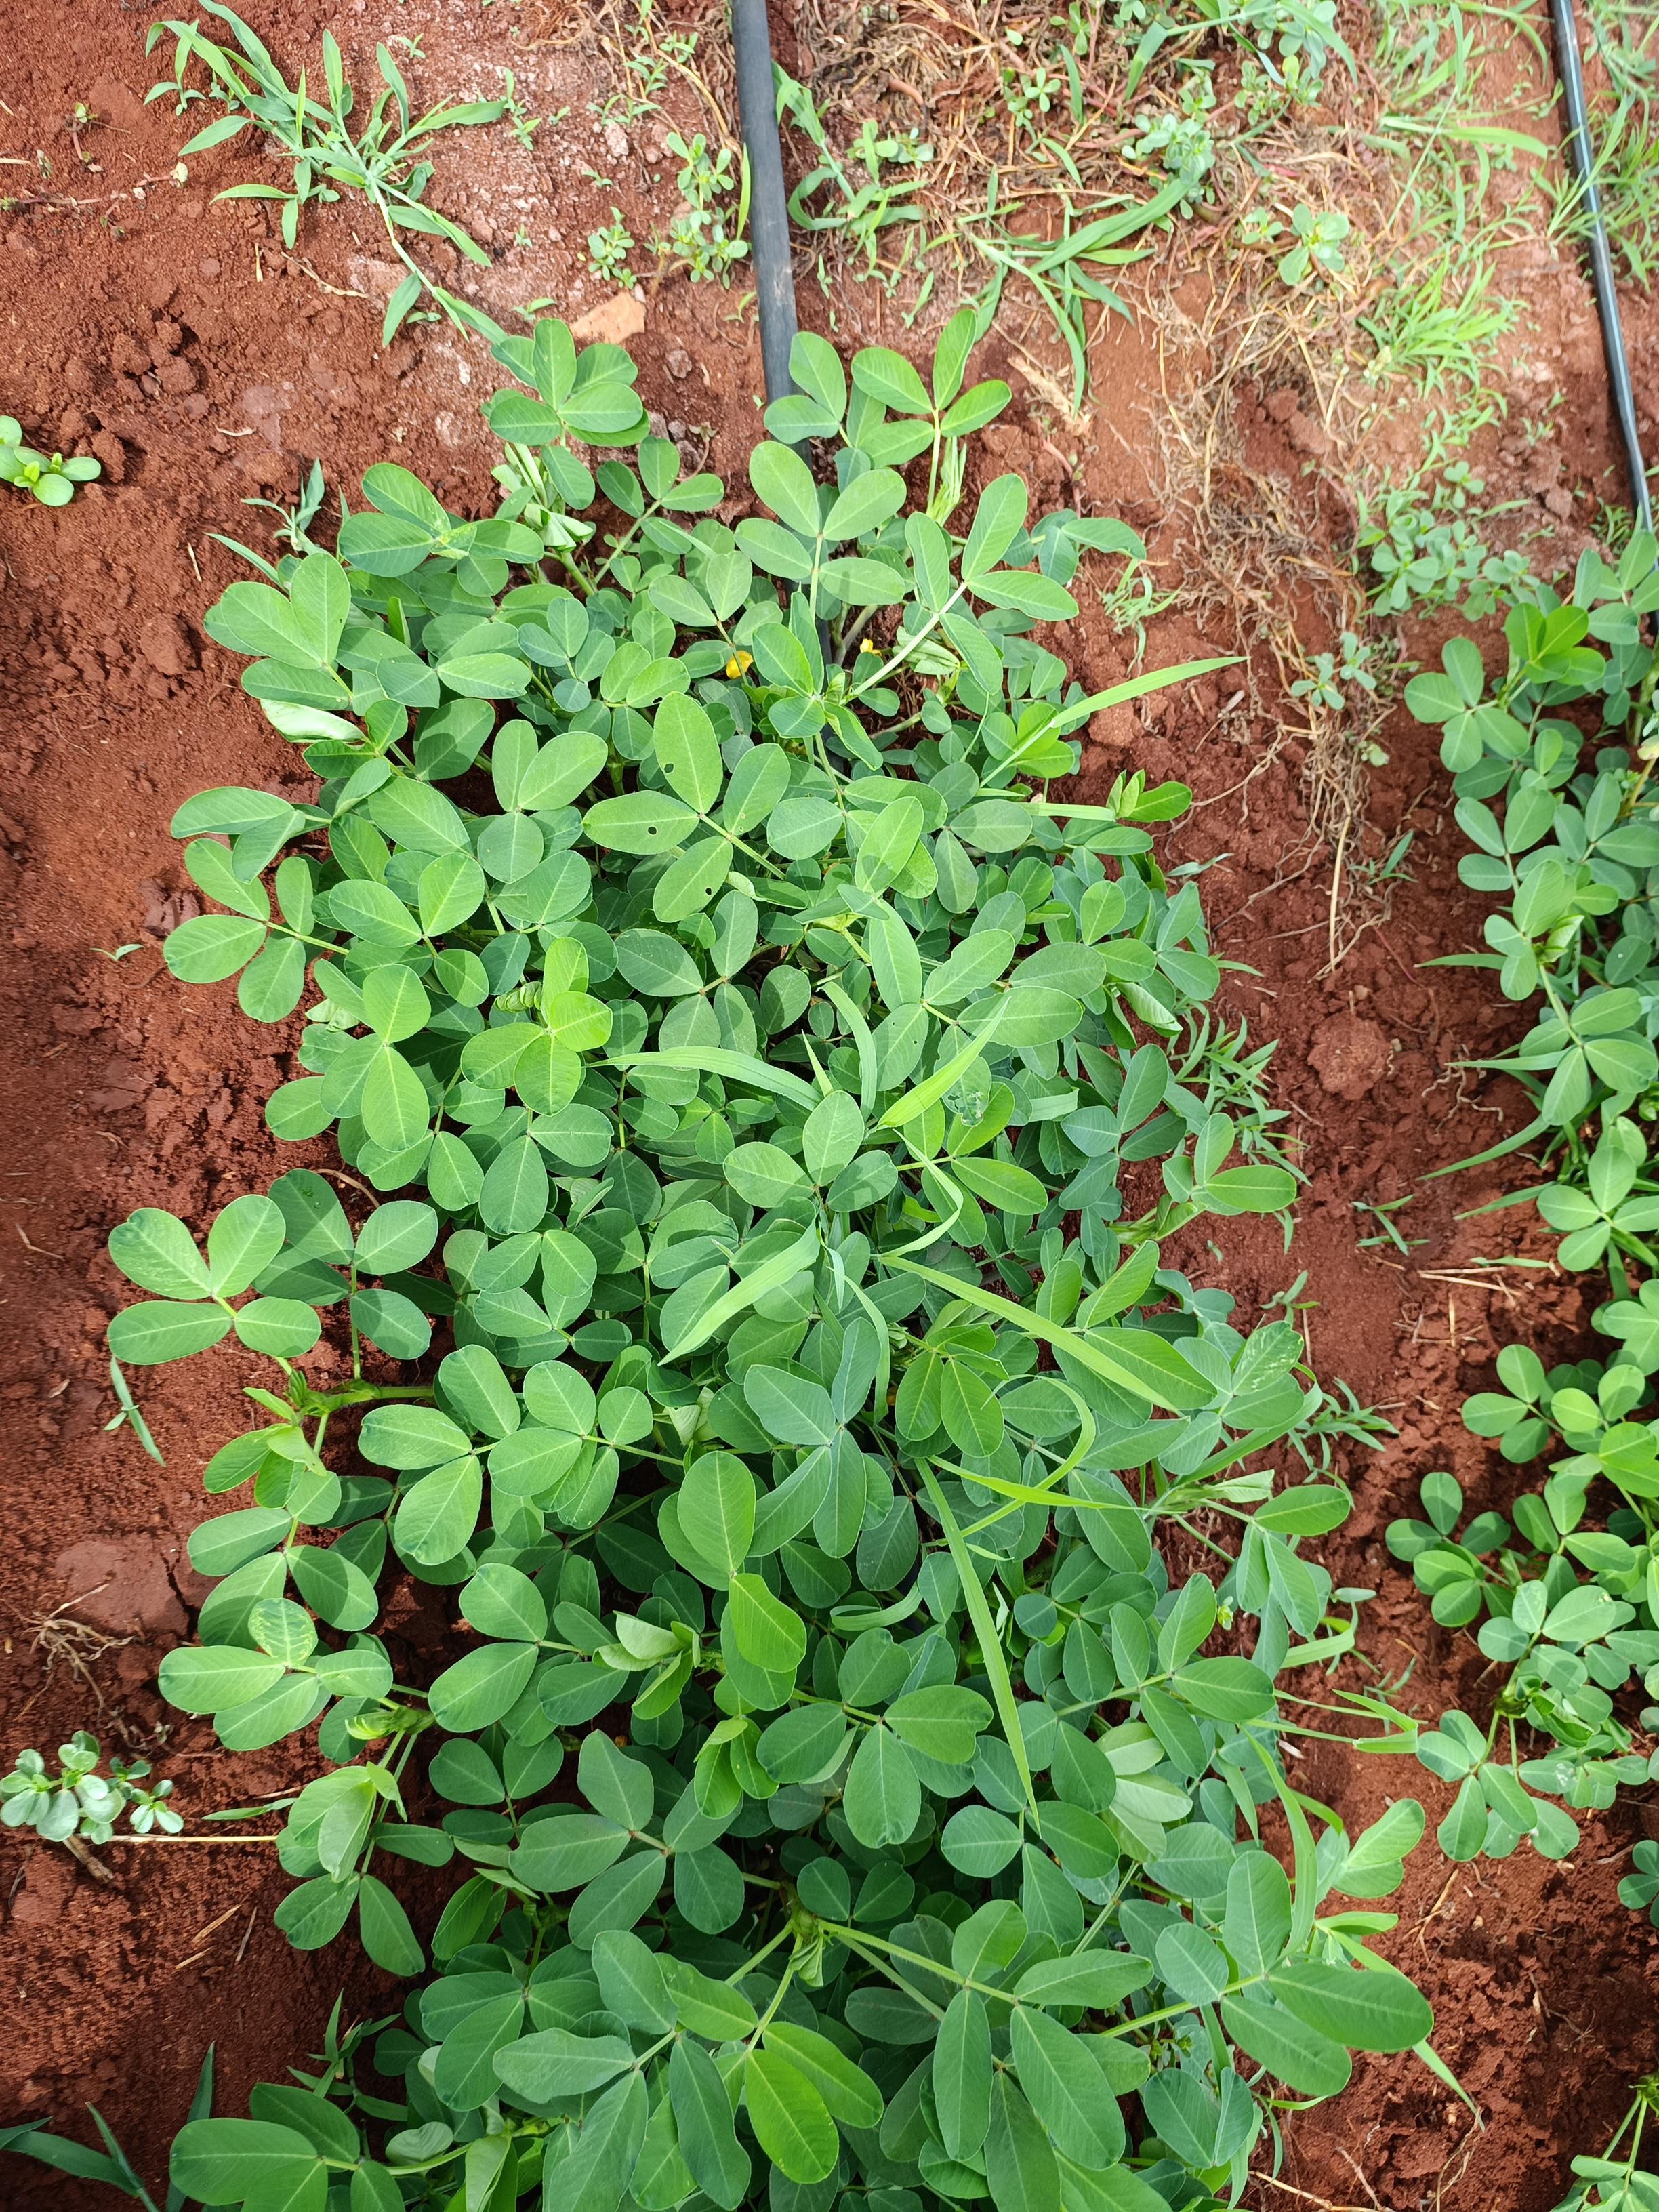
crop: groundnut
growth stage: flowering
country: Kenya
